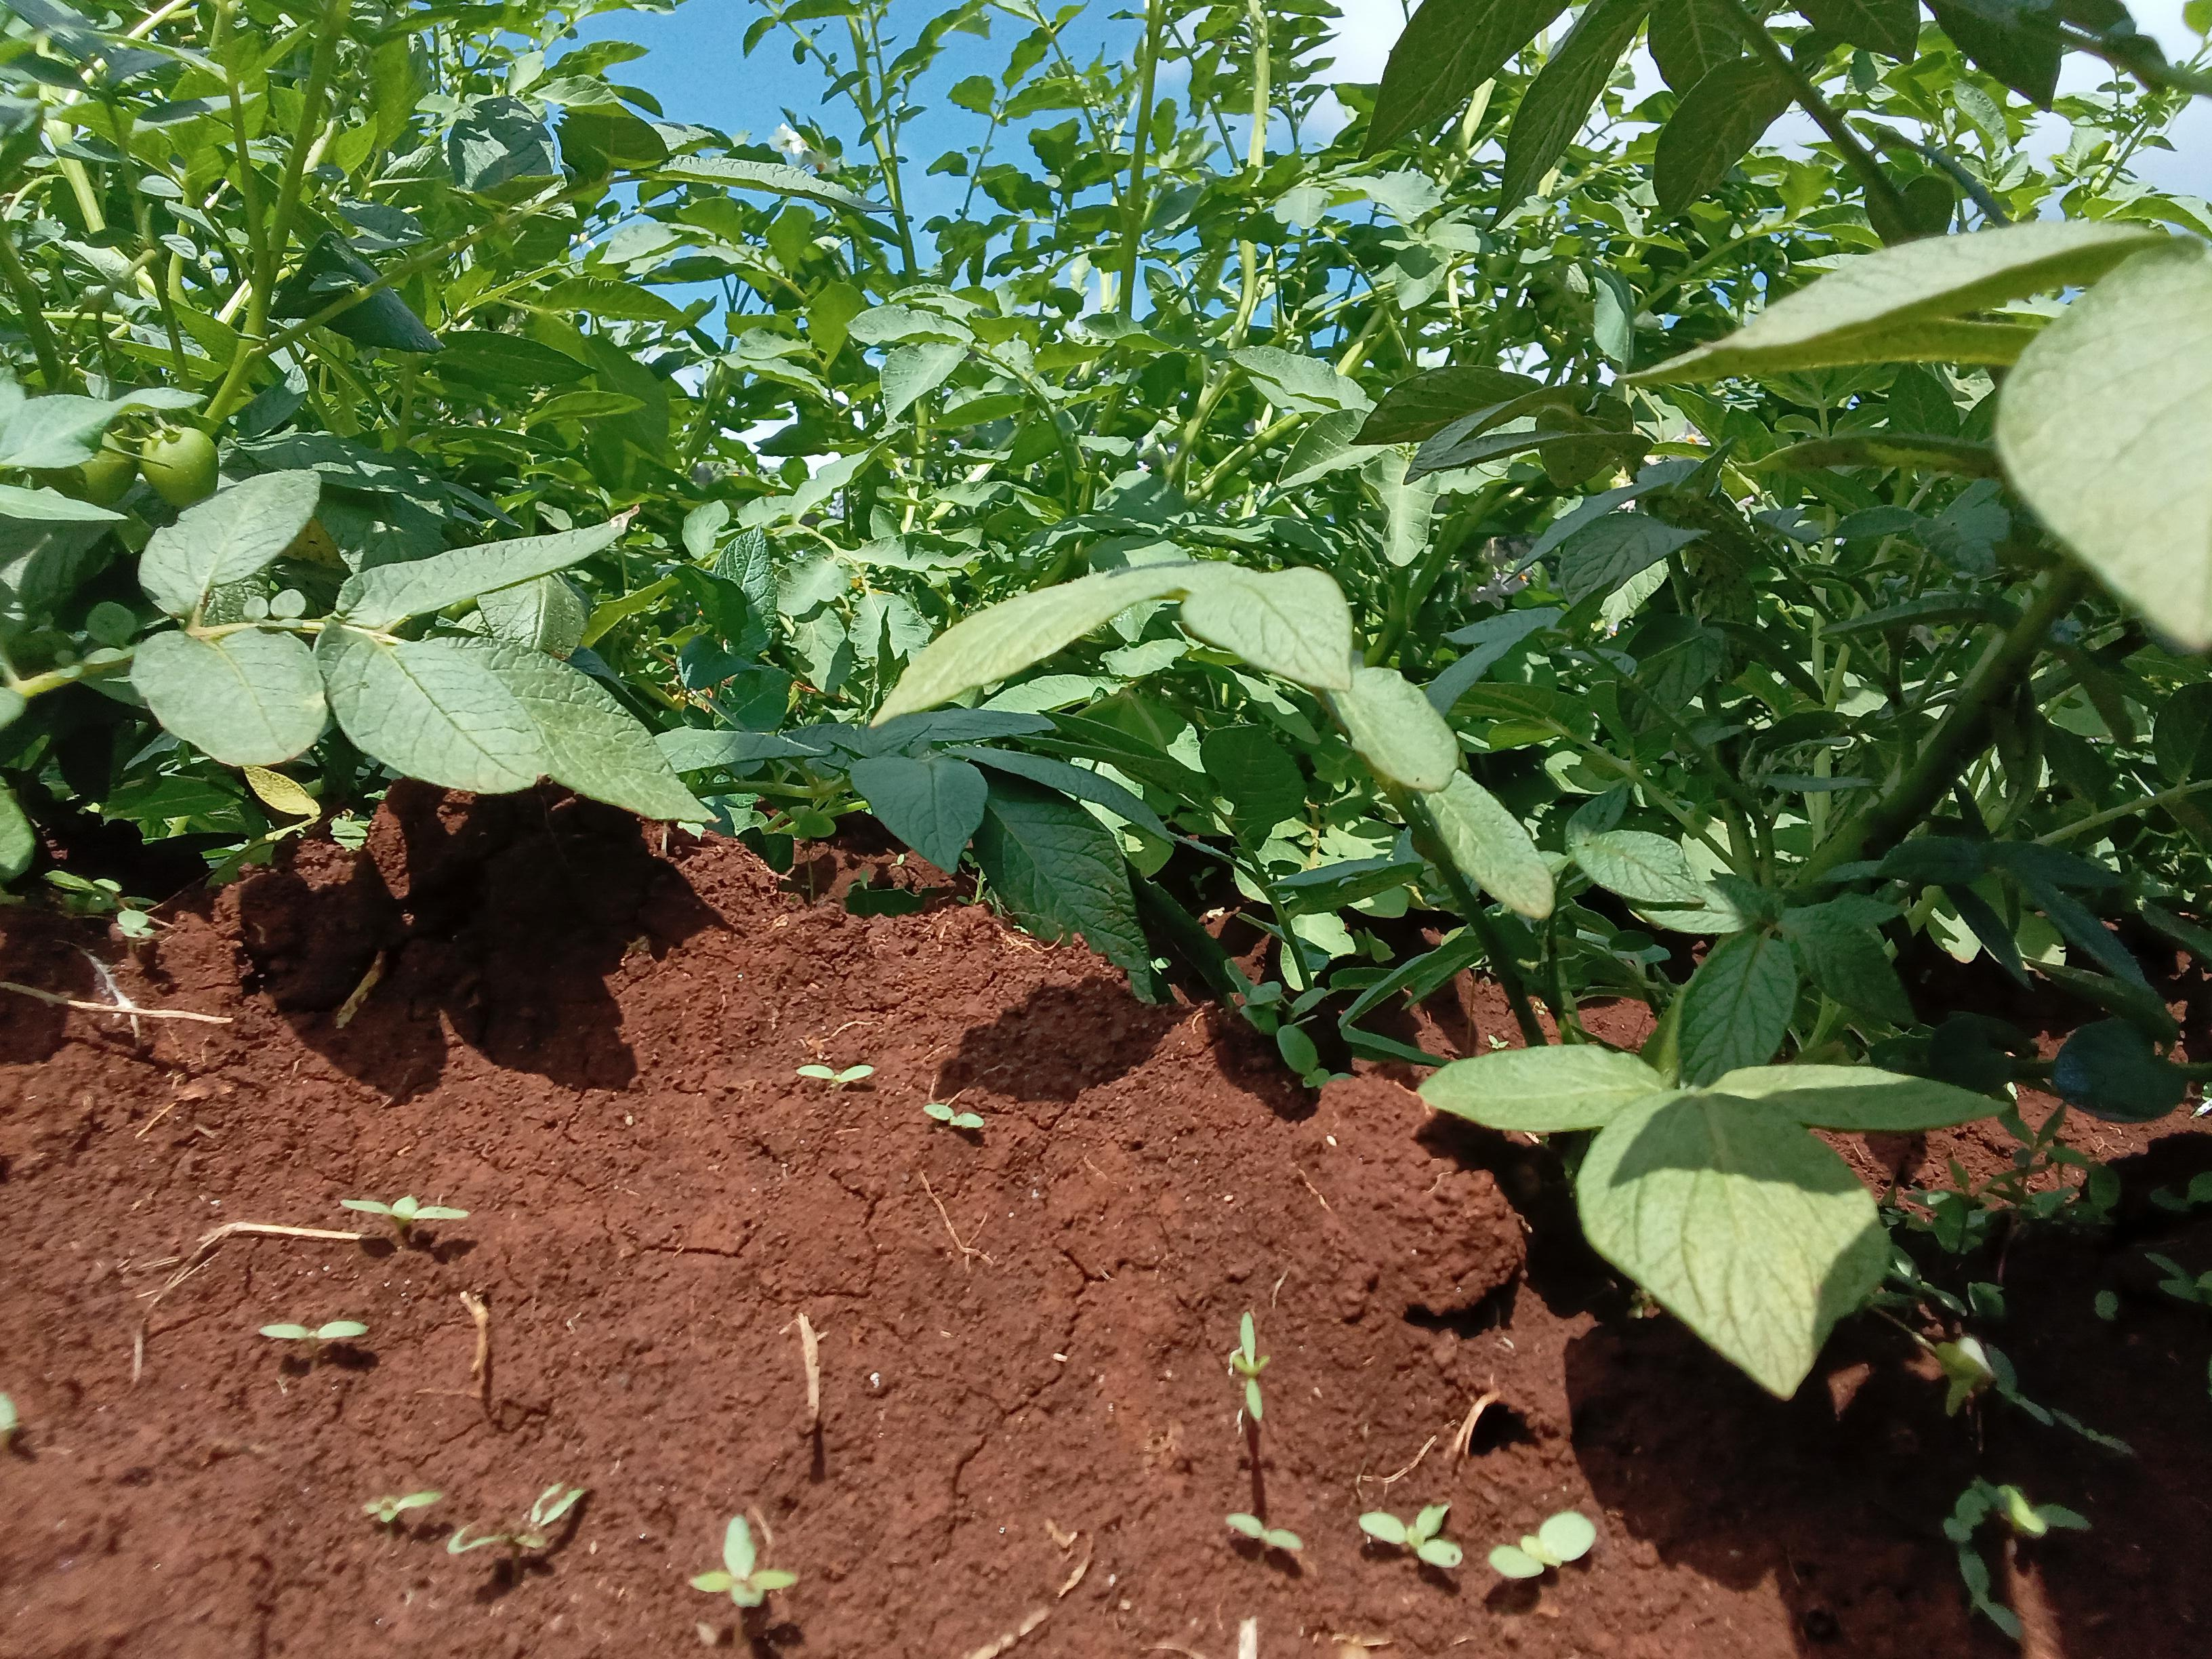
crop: potato
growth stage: flowering
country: Kenya
